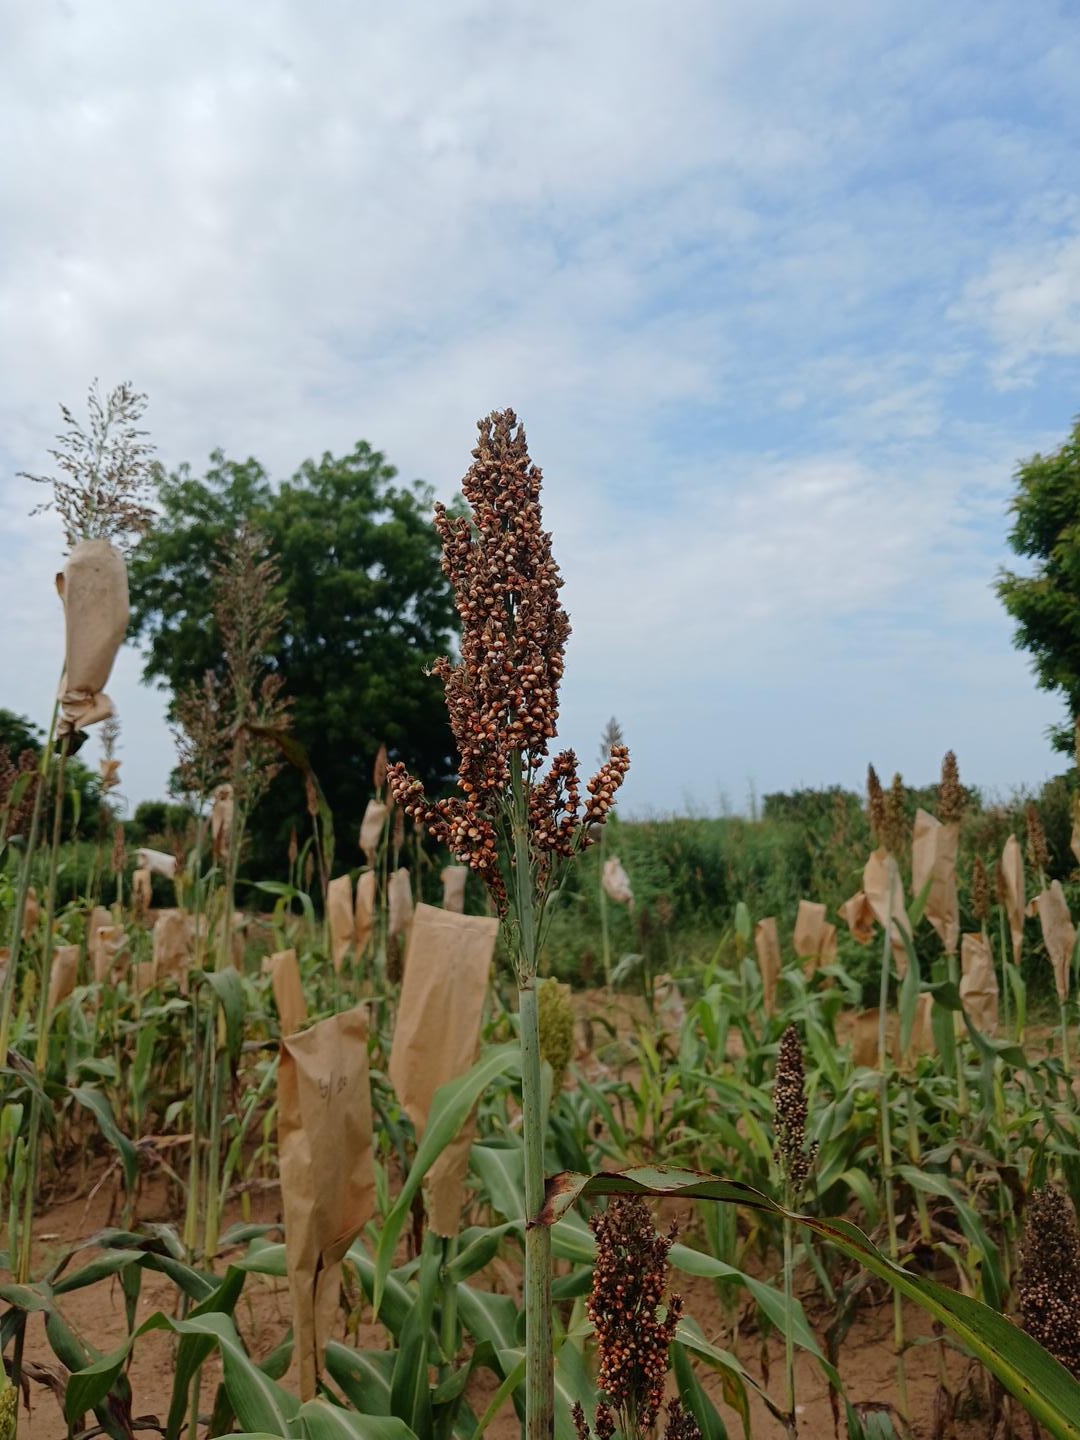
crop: sorghum
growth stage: filling grain
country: Senegal
